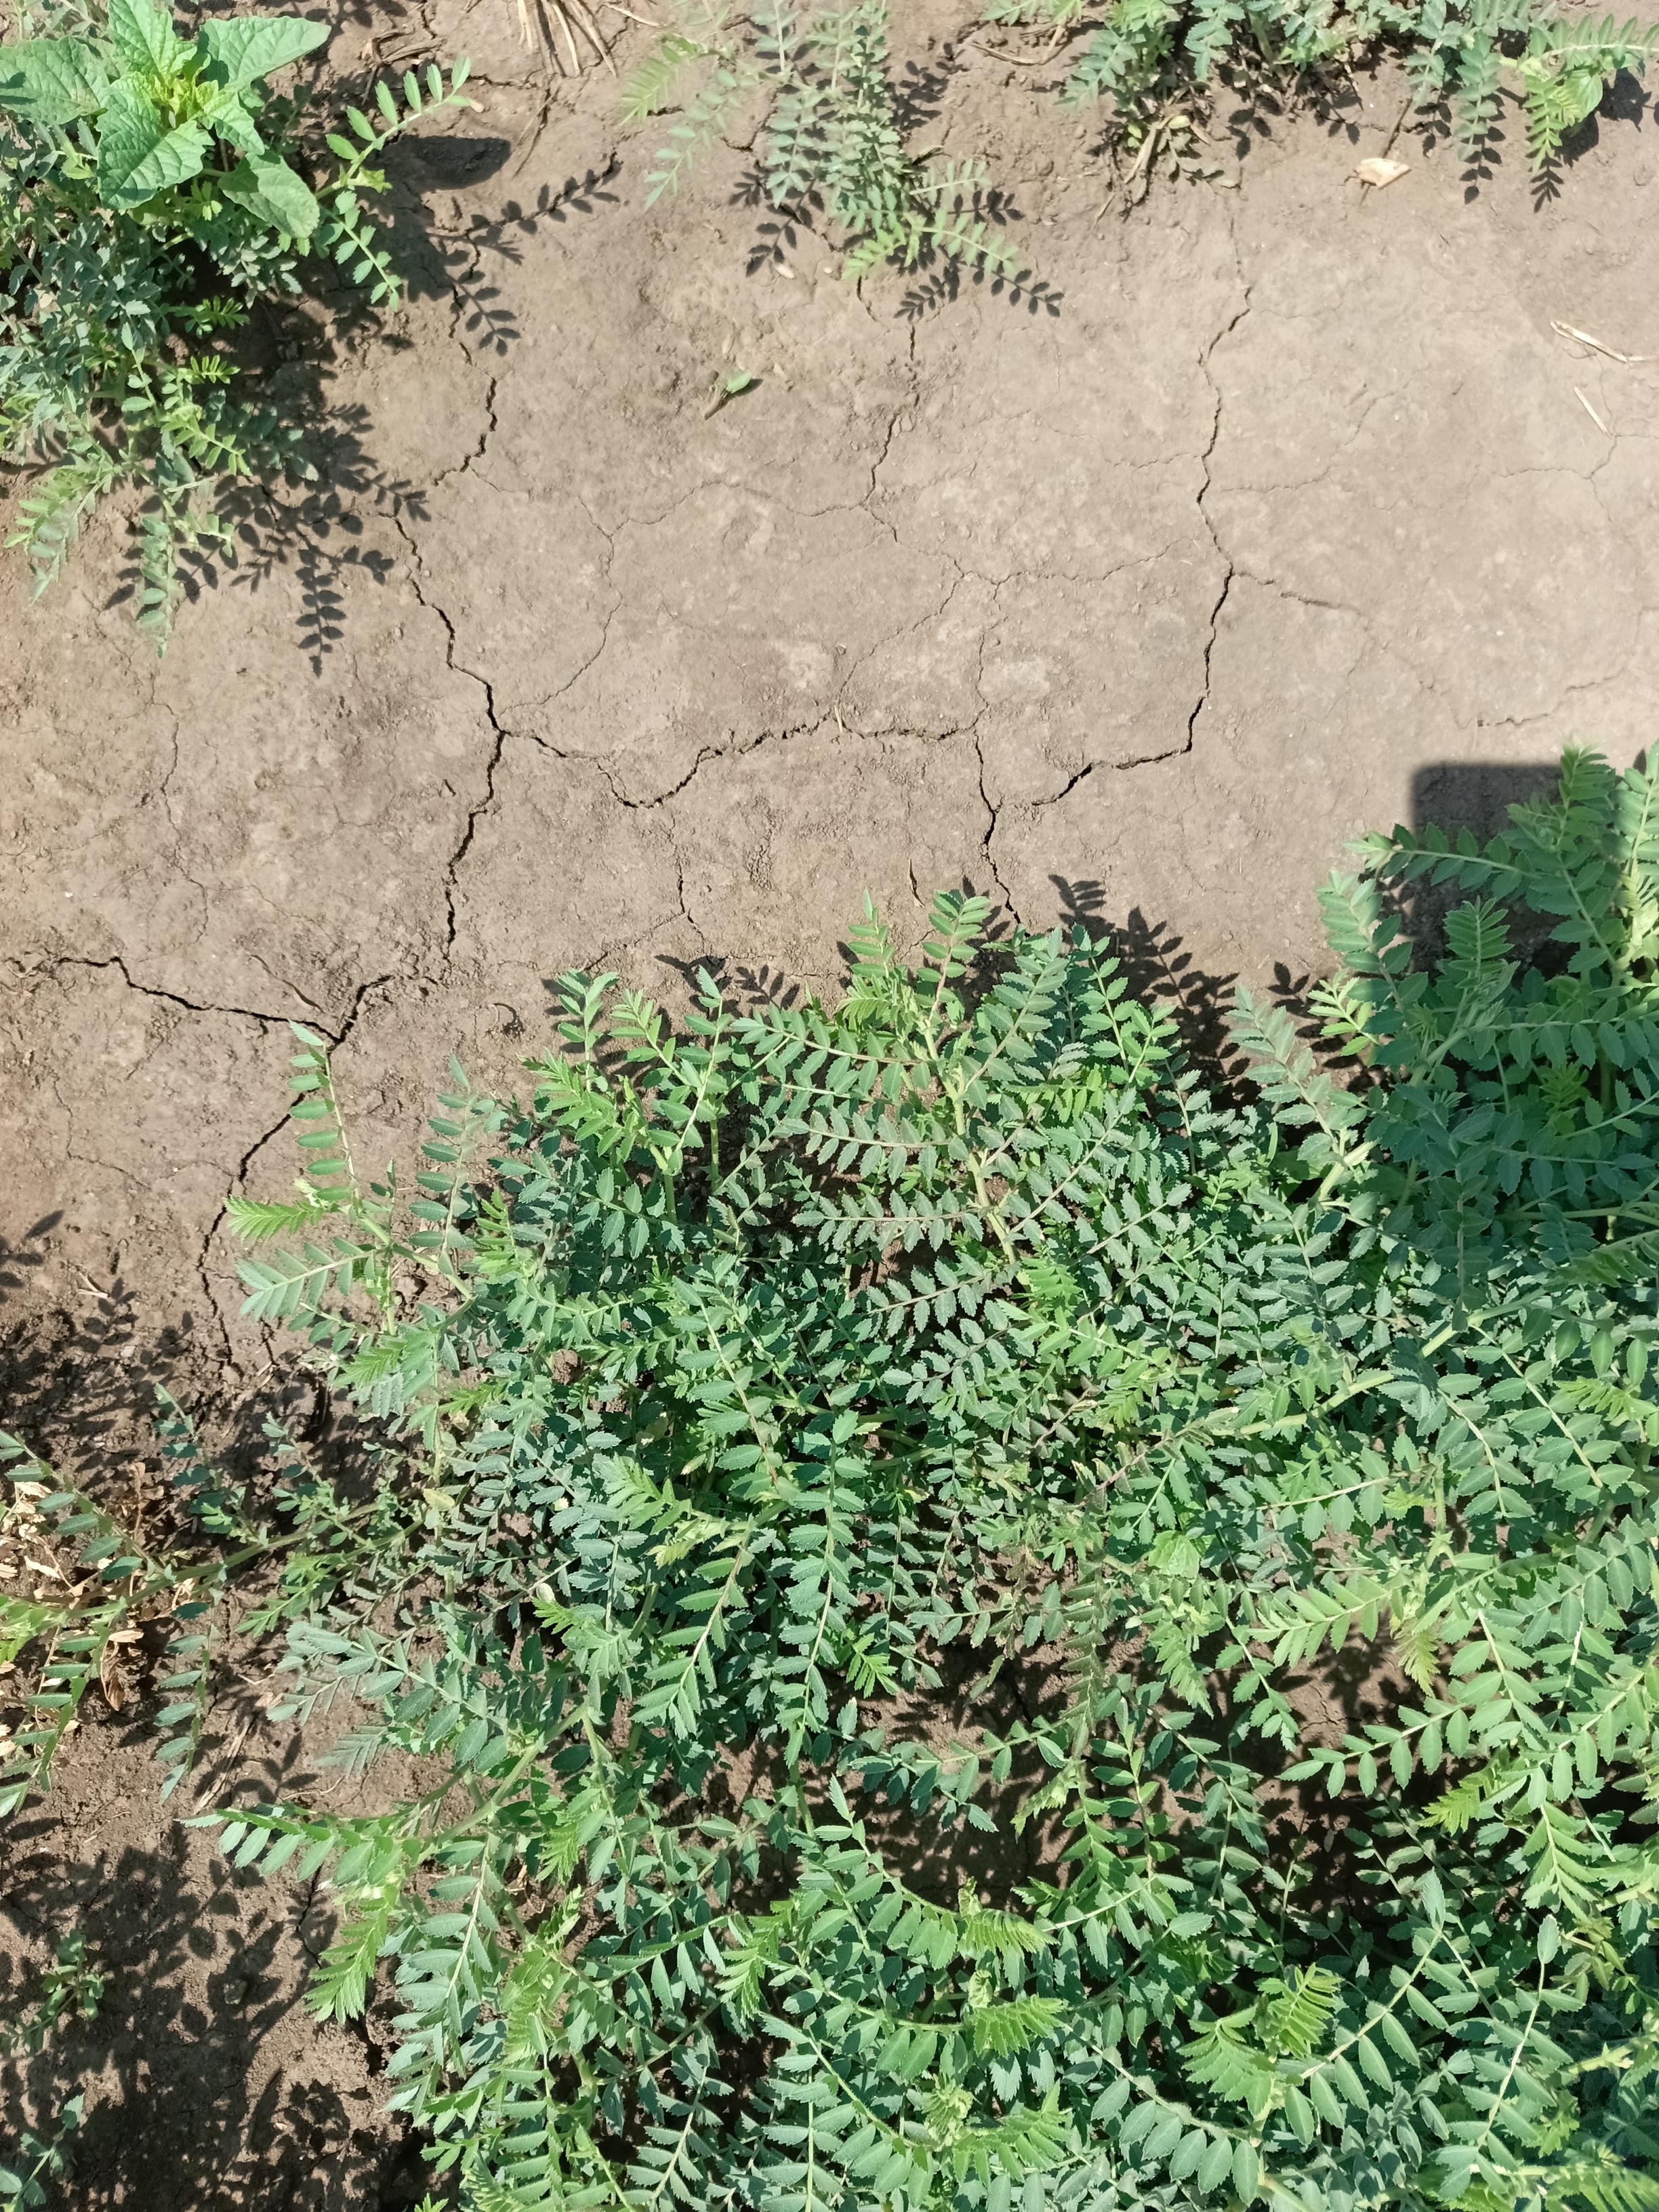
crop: chickpea
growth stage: vegetative
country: Tanzania
